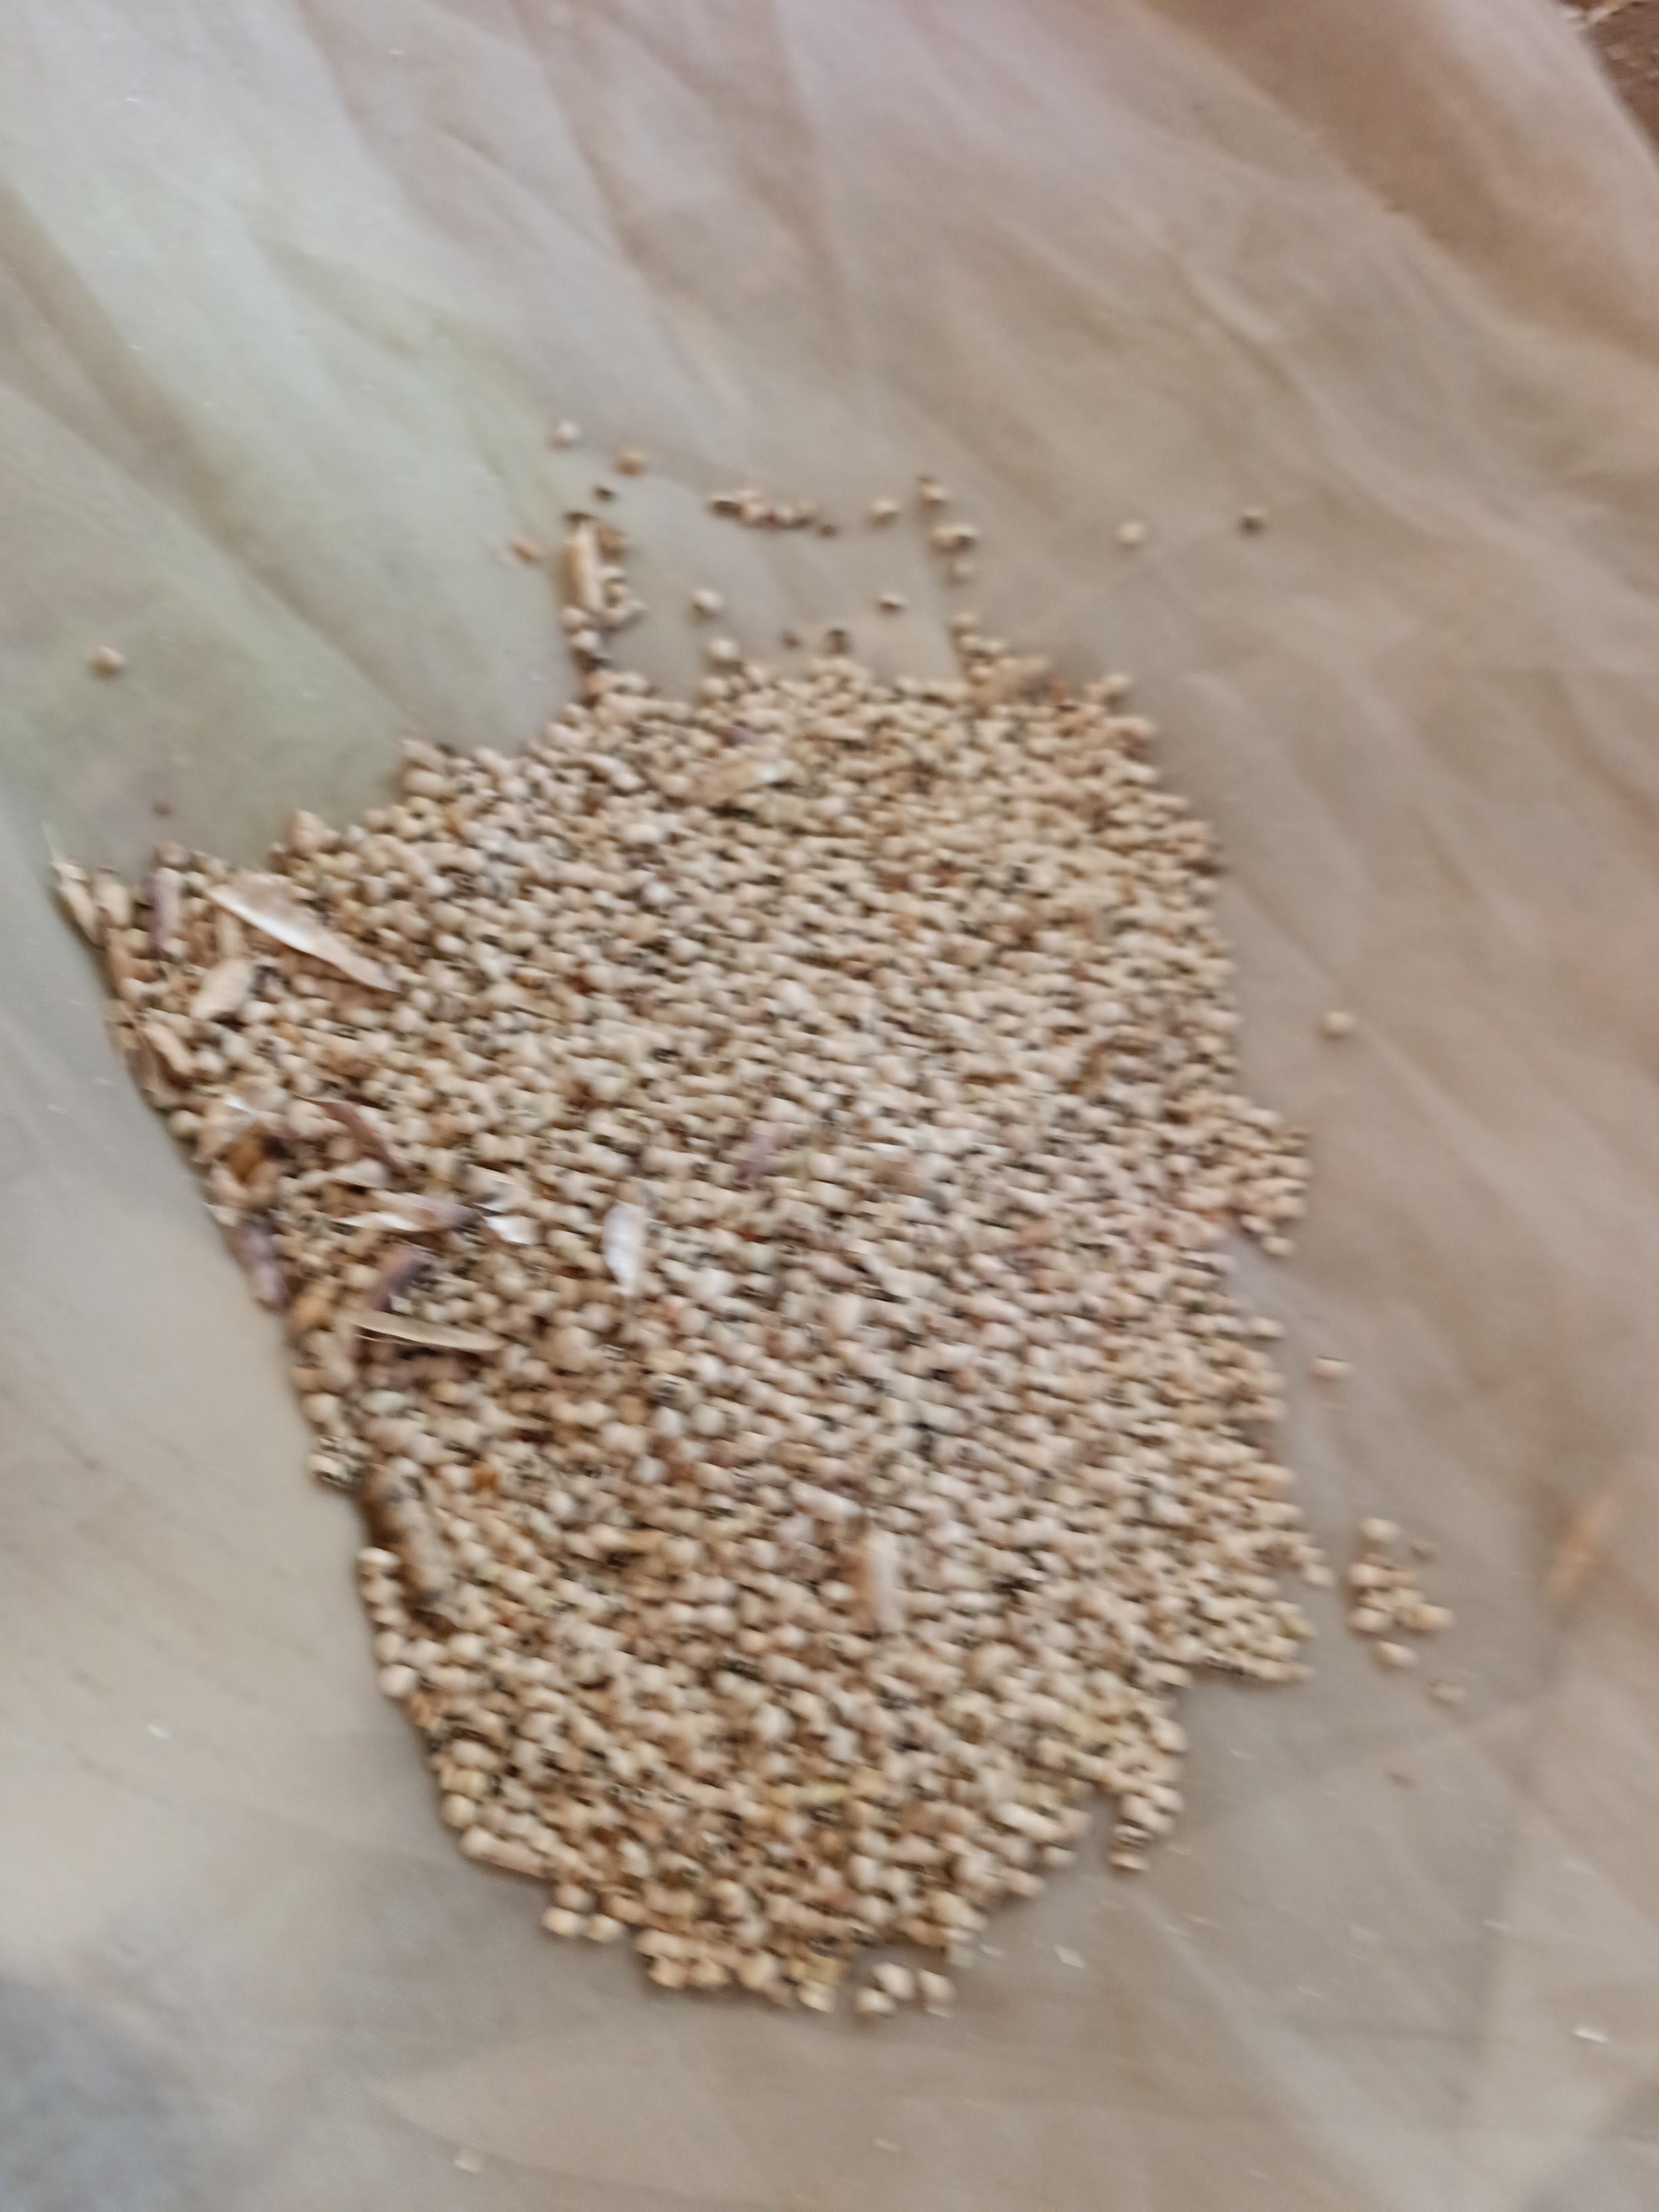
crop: cowpea
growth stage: harvest
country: Nigeria
